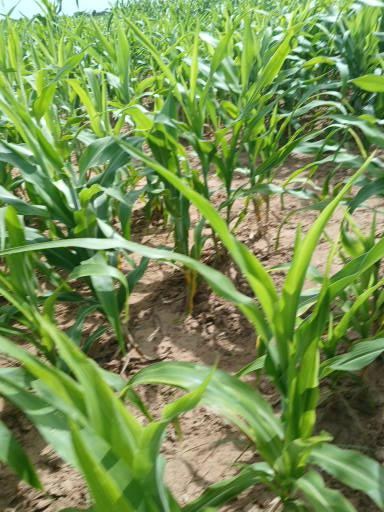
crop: sorghum
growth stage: vegetative
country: Senegal
